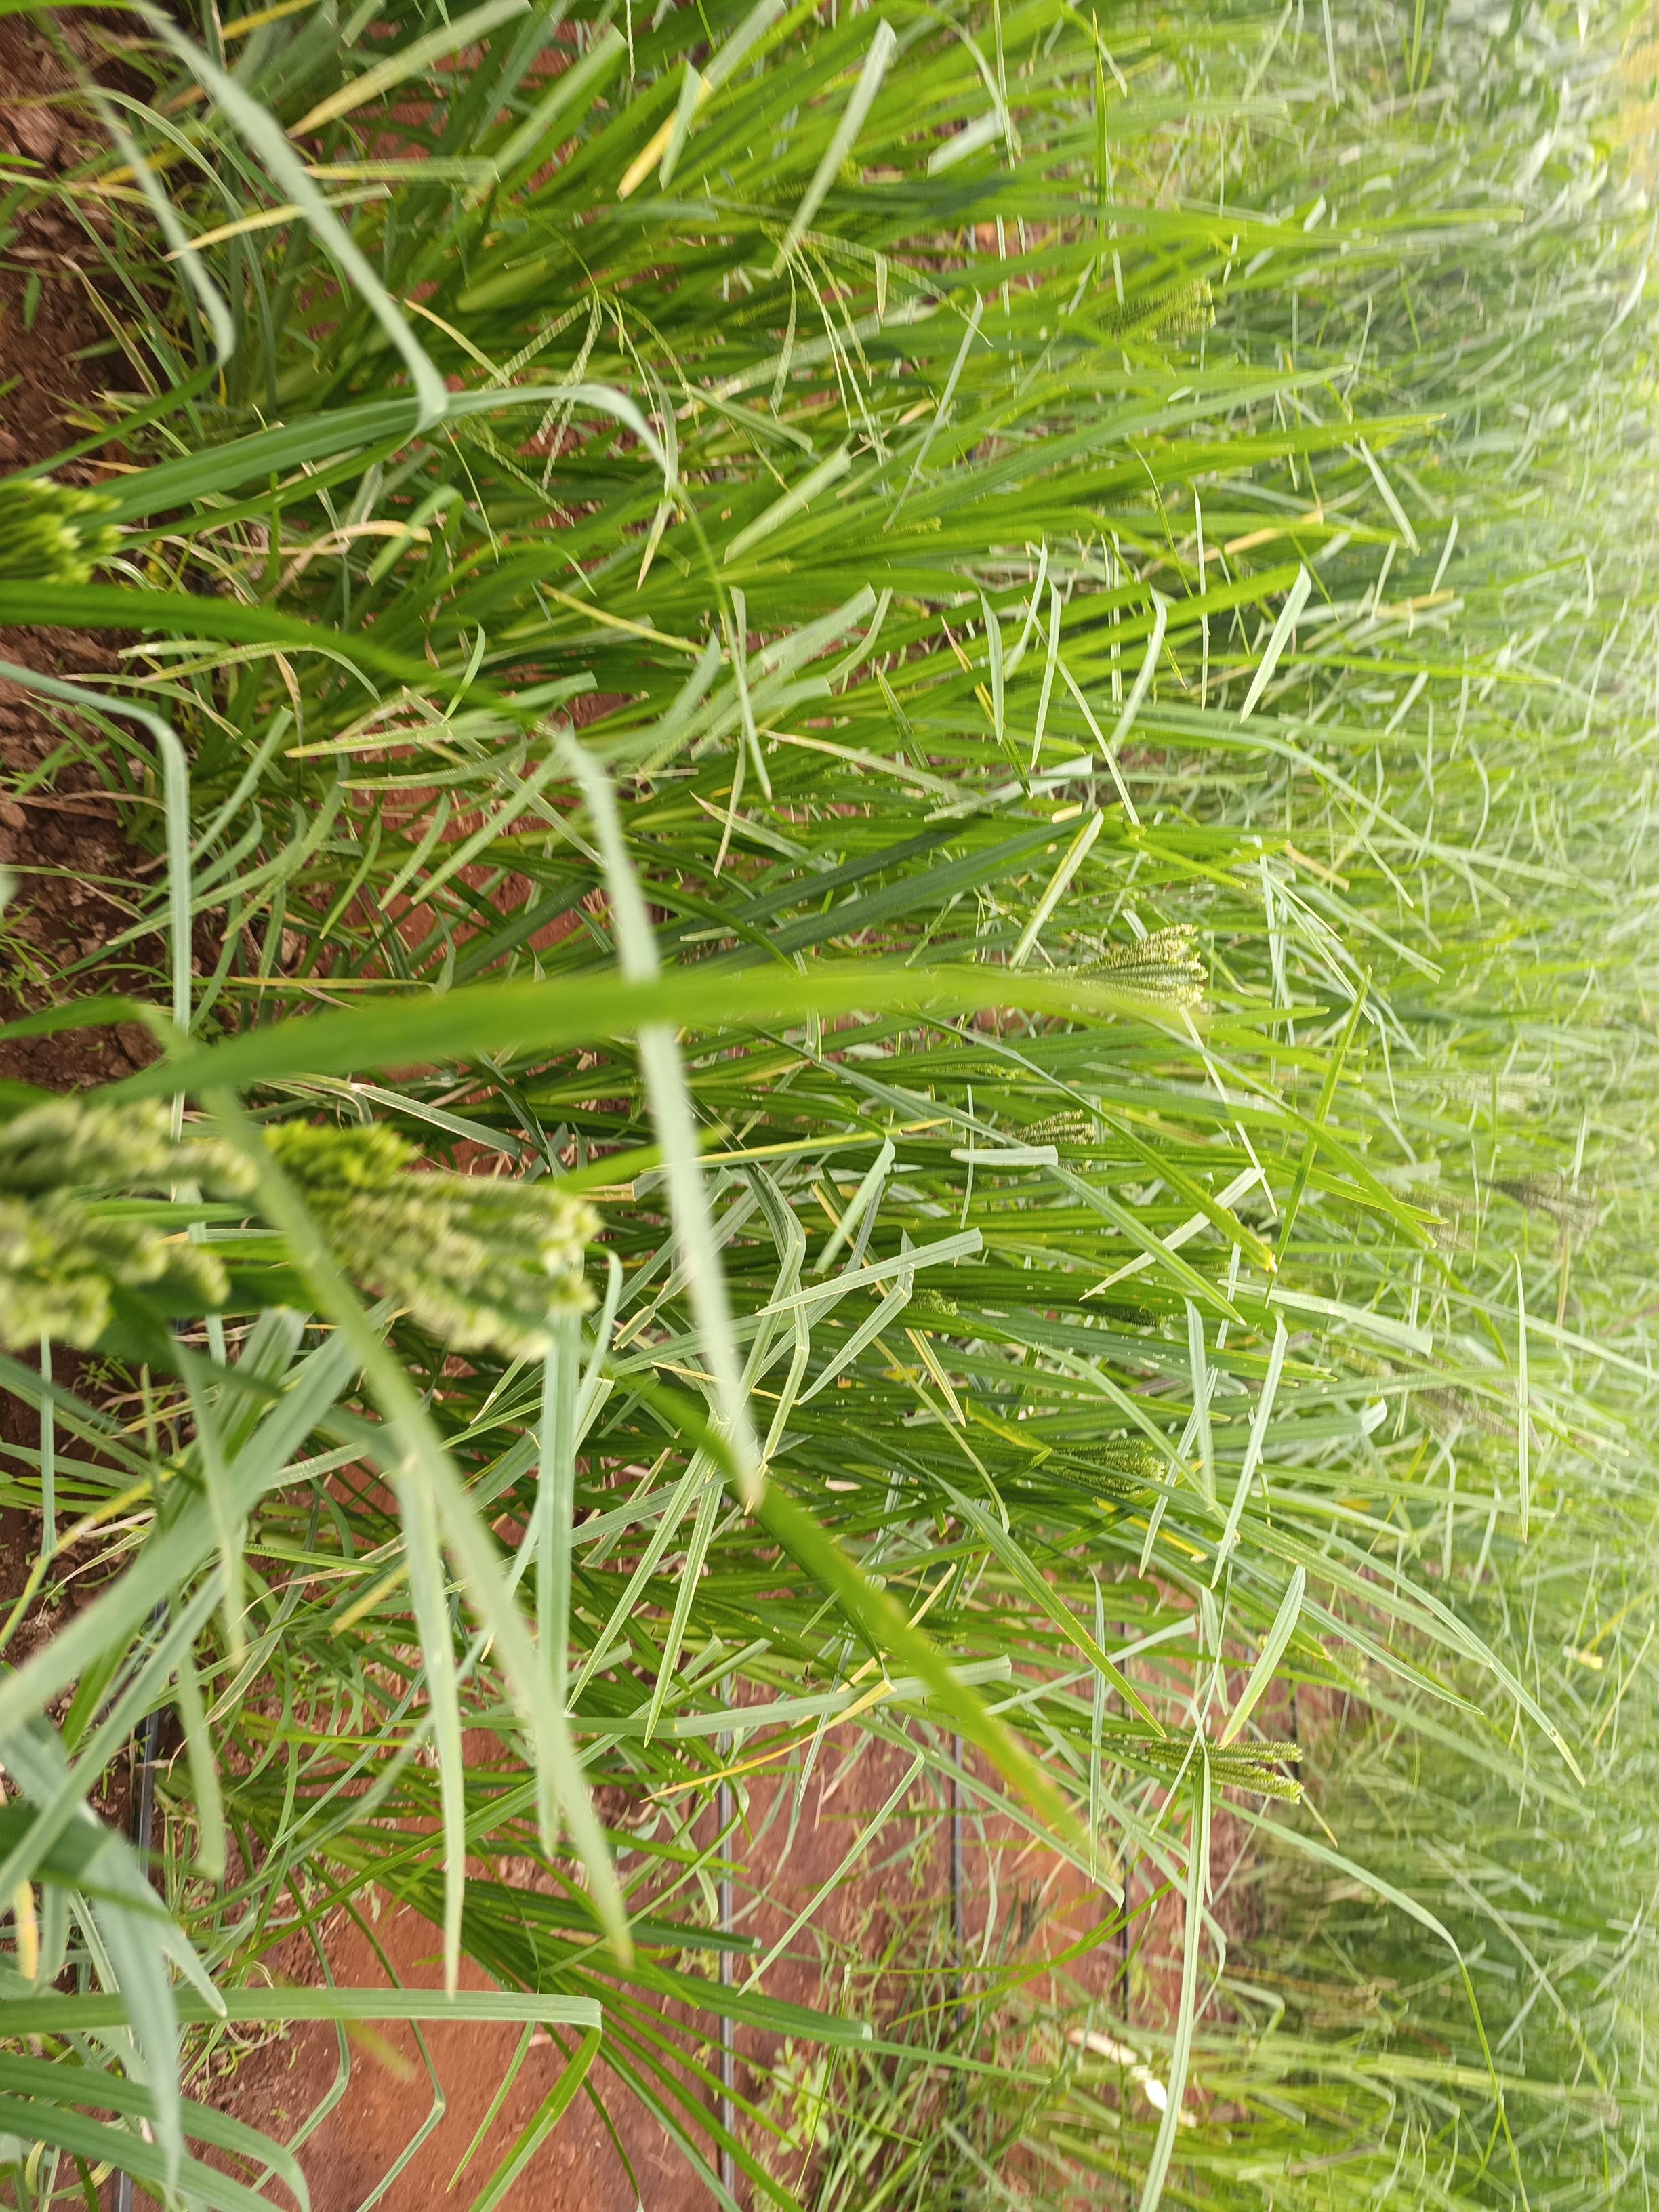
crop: finger millet
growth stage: flowering
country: Kenya
